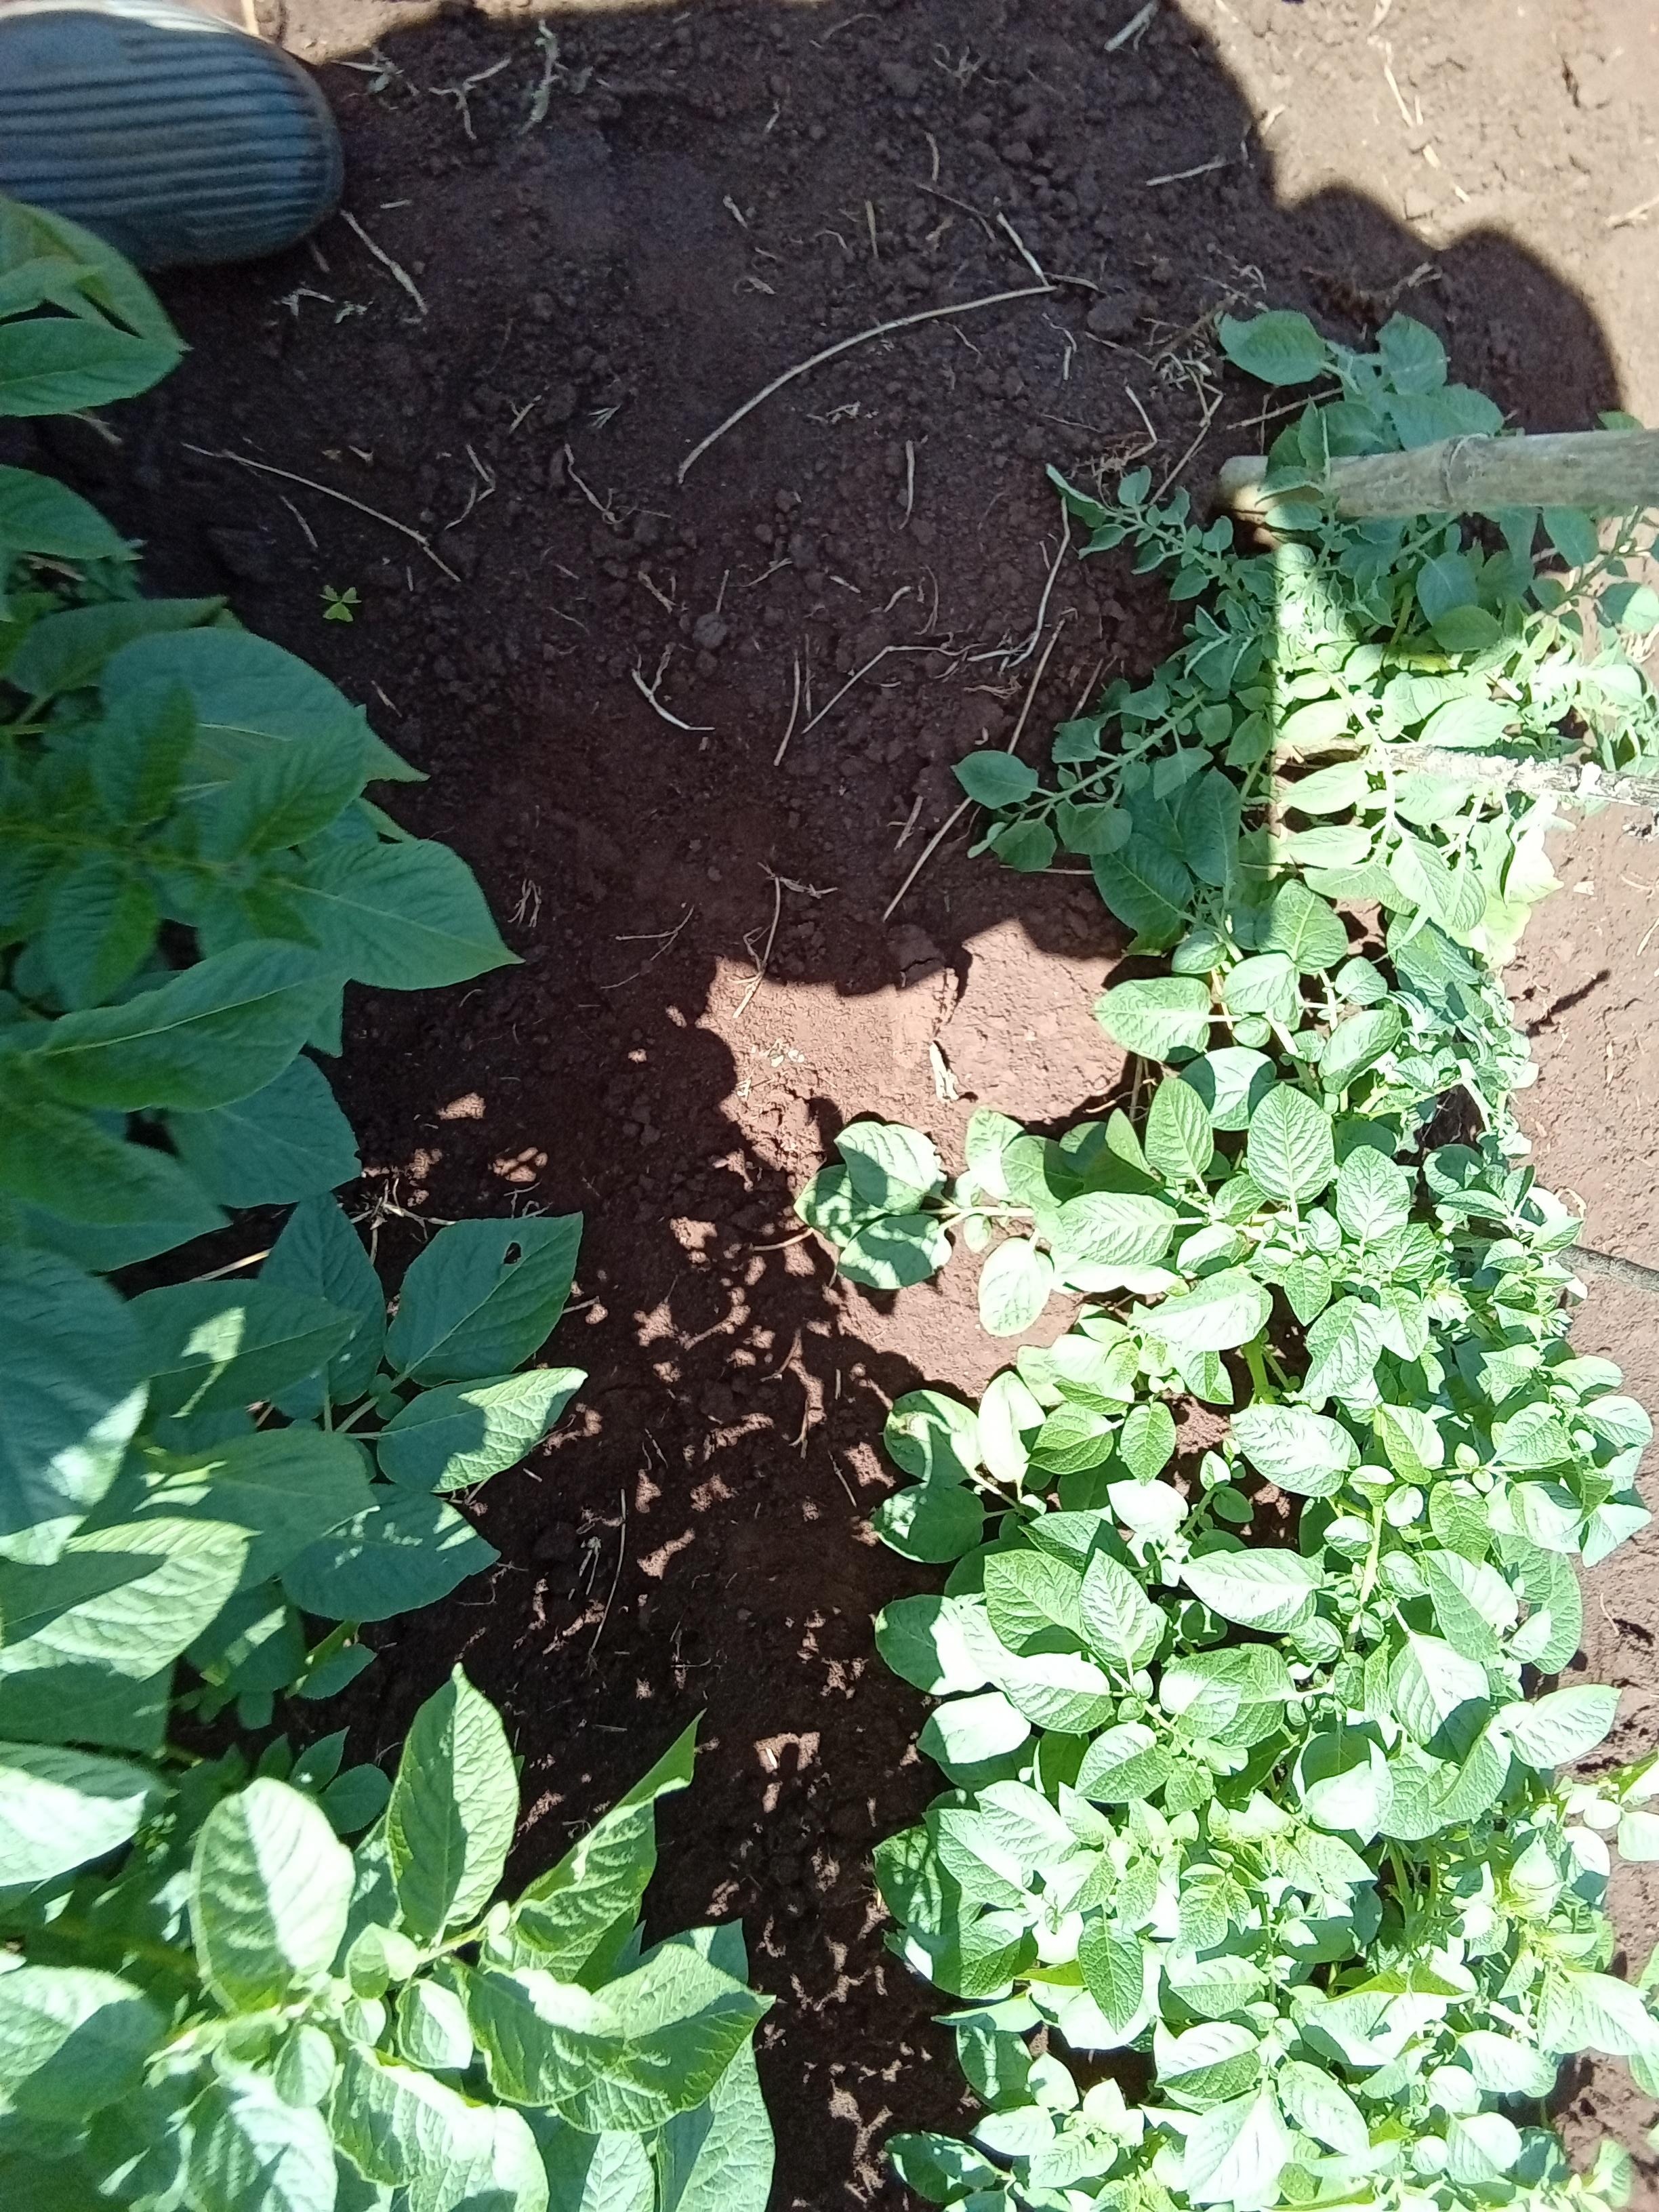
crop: potato
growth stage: vegetative
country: Kenya
